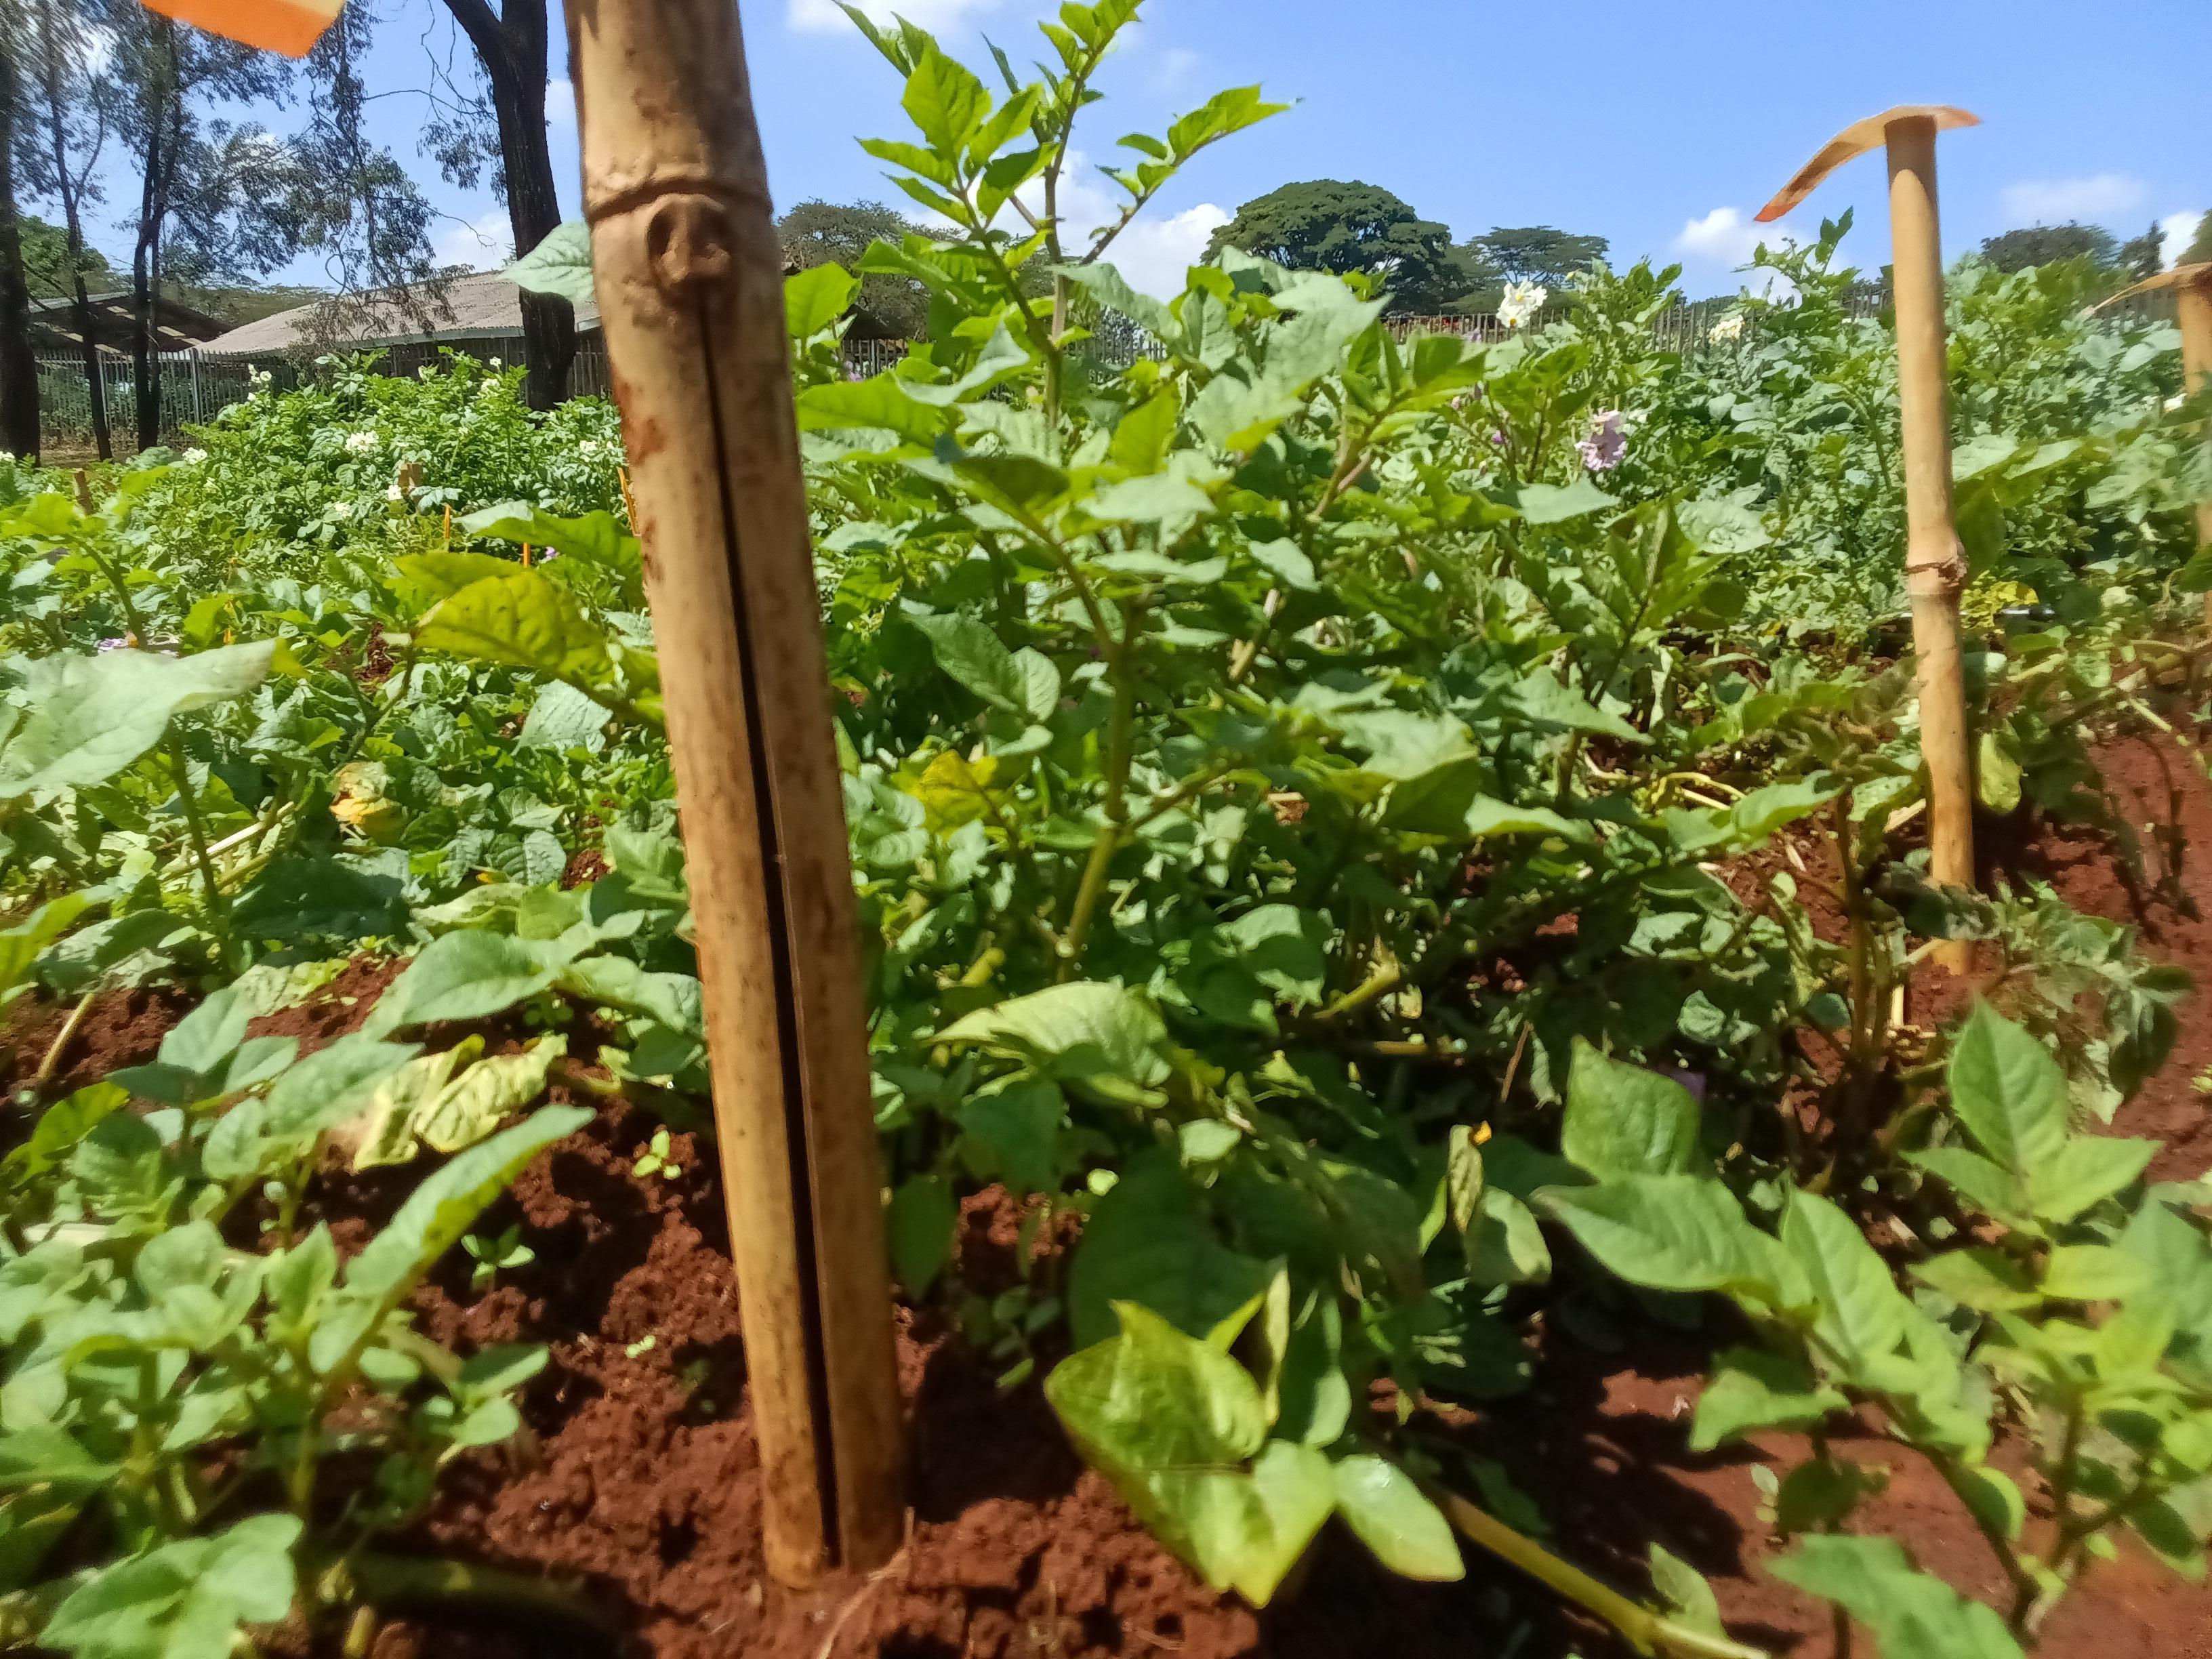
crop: potato
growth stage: vegetative
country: Kenya
